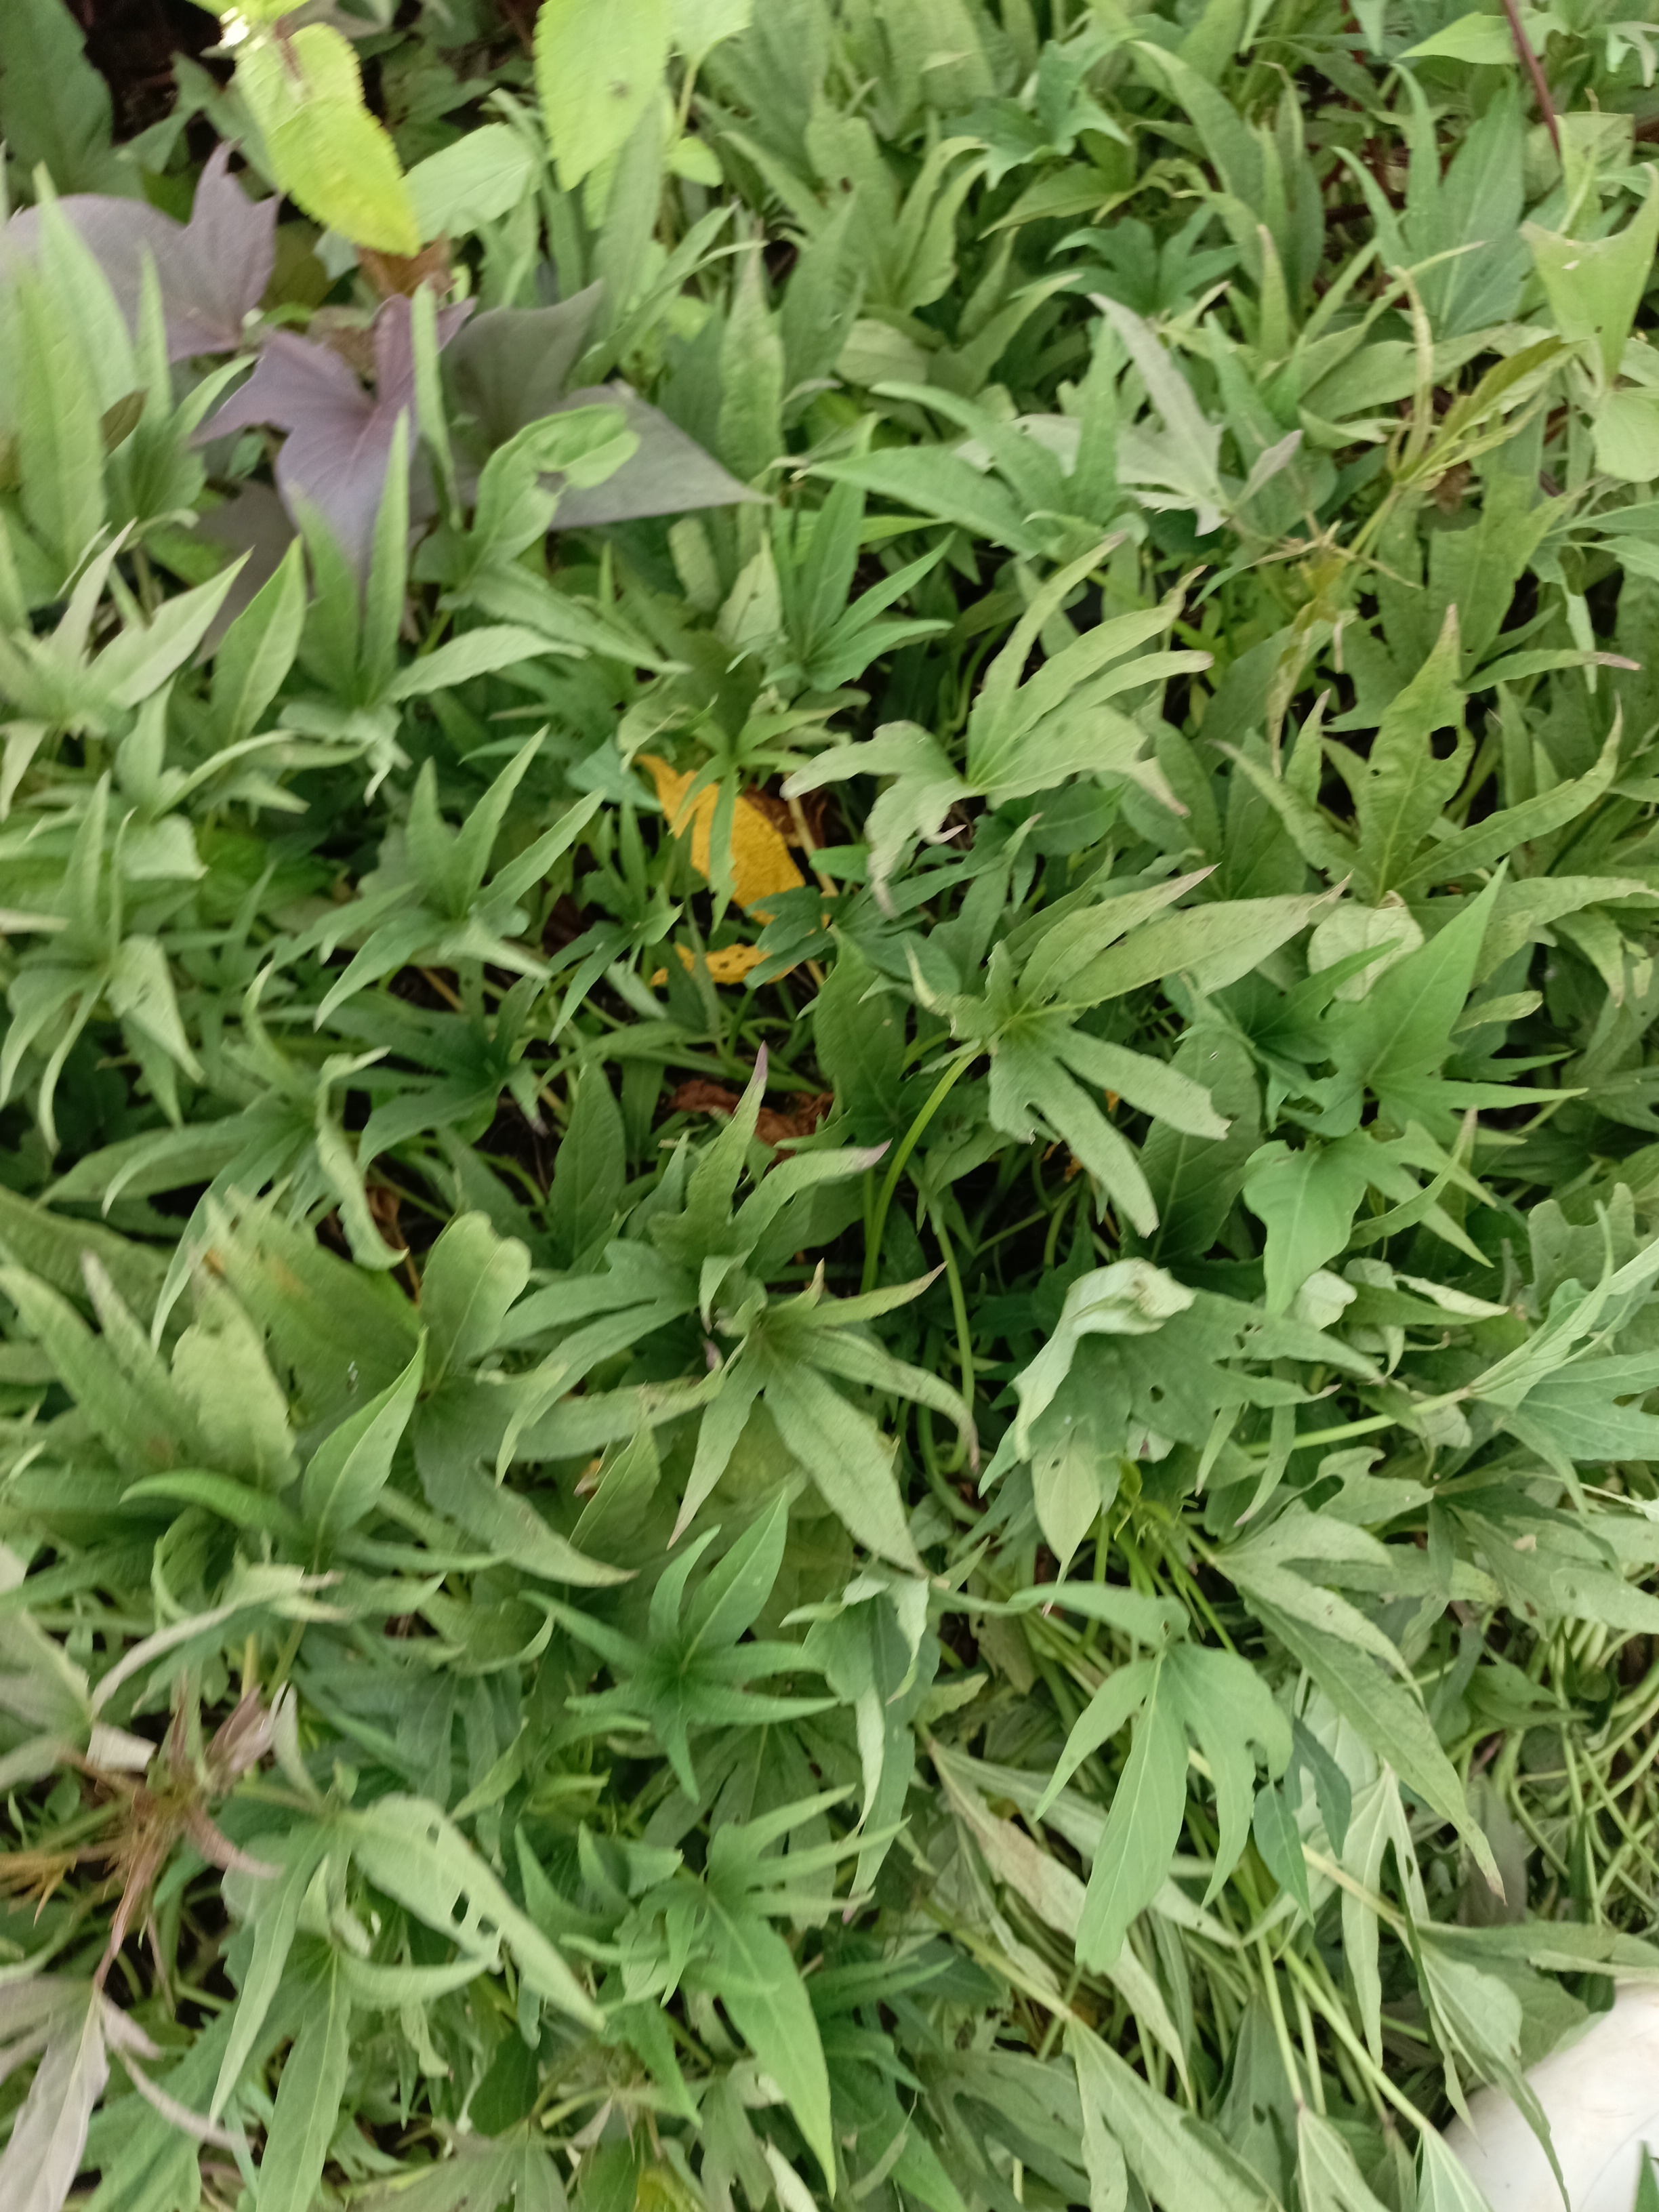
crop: finger millet
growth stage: heading tuber
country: Tanzania
